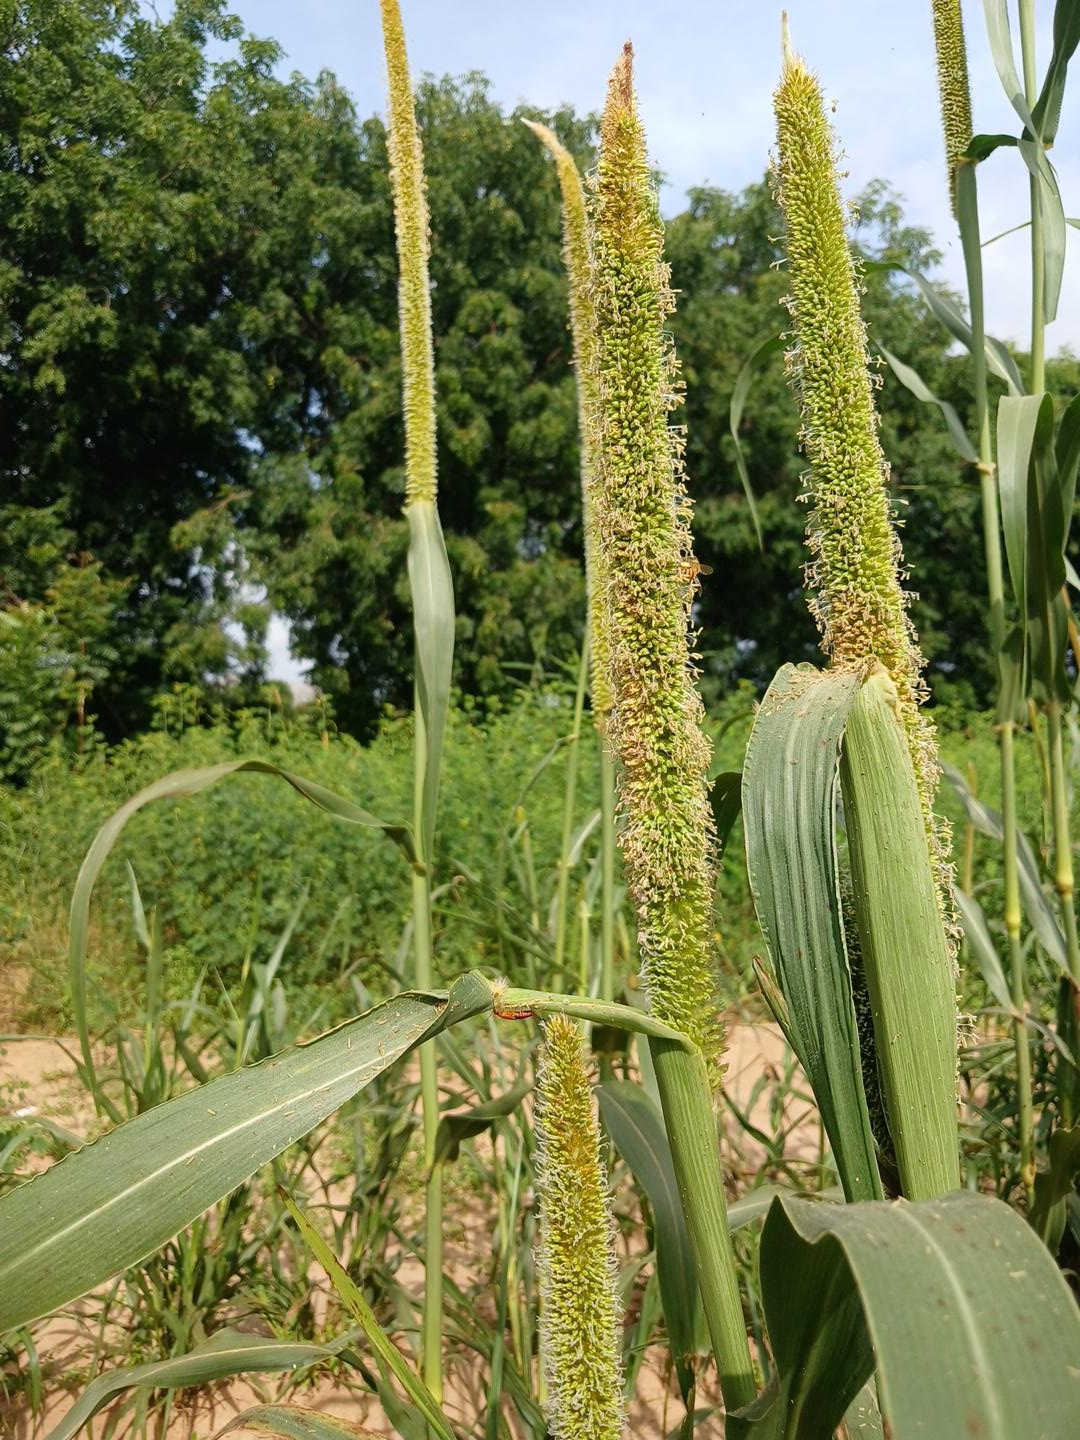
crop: pearl millet
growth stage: flowering
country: Senegal
